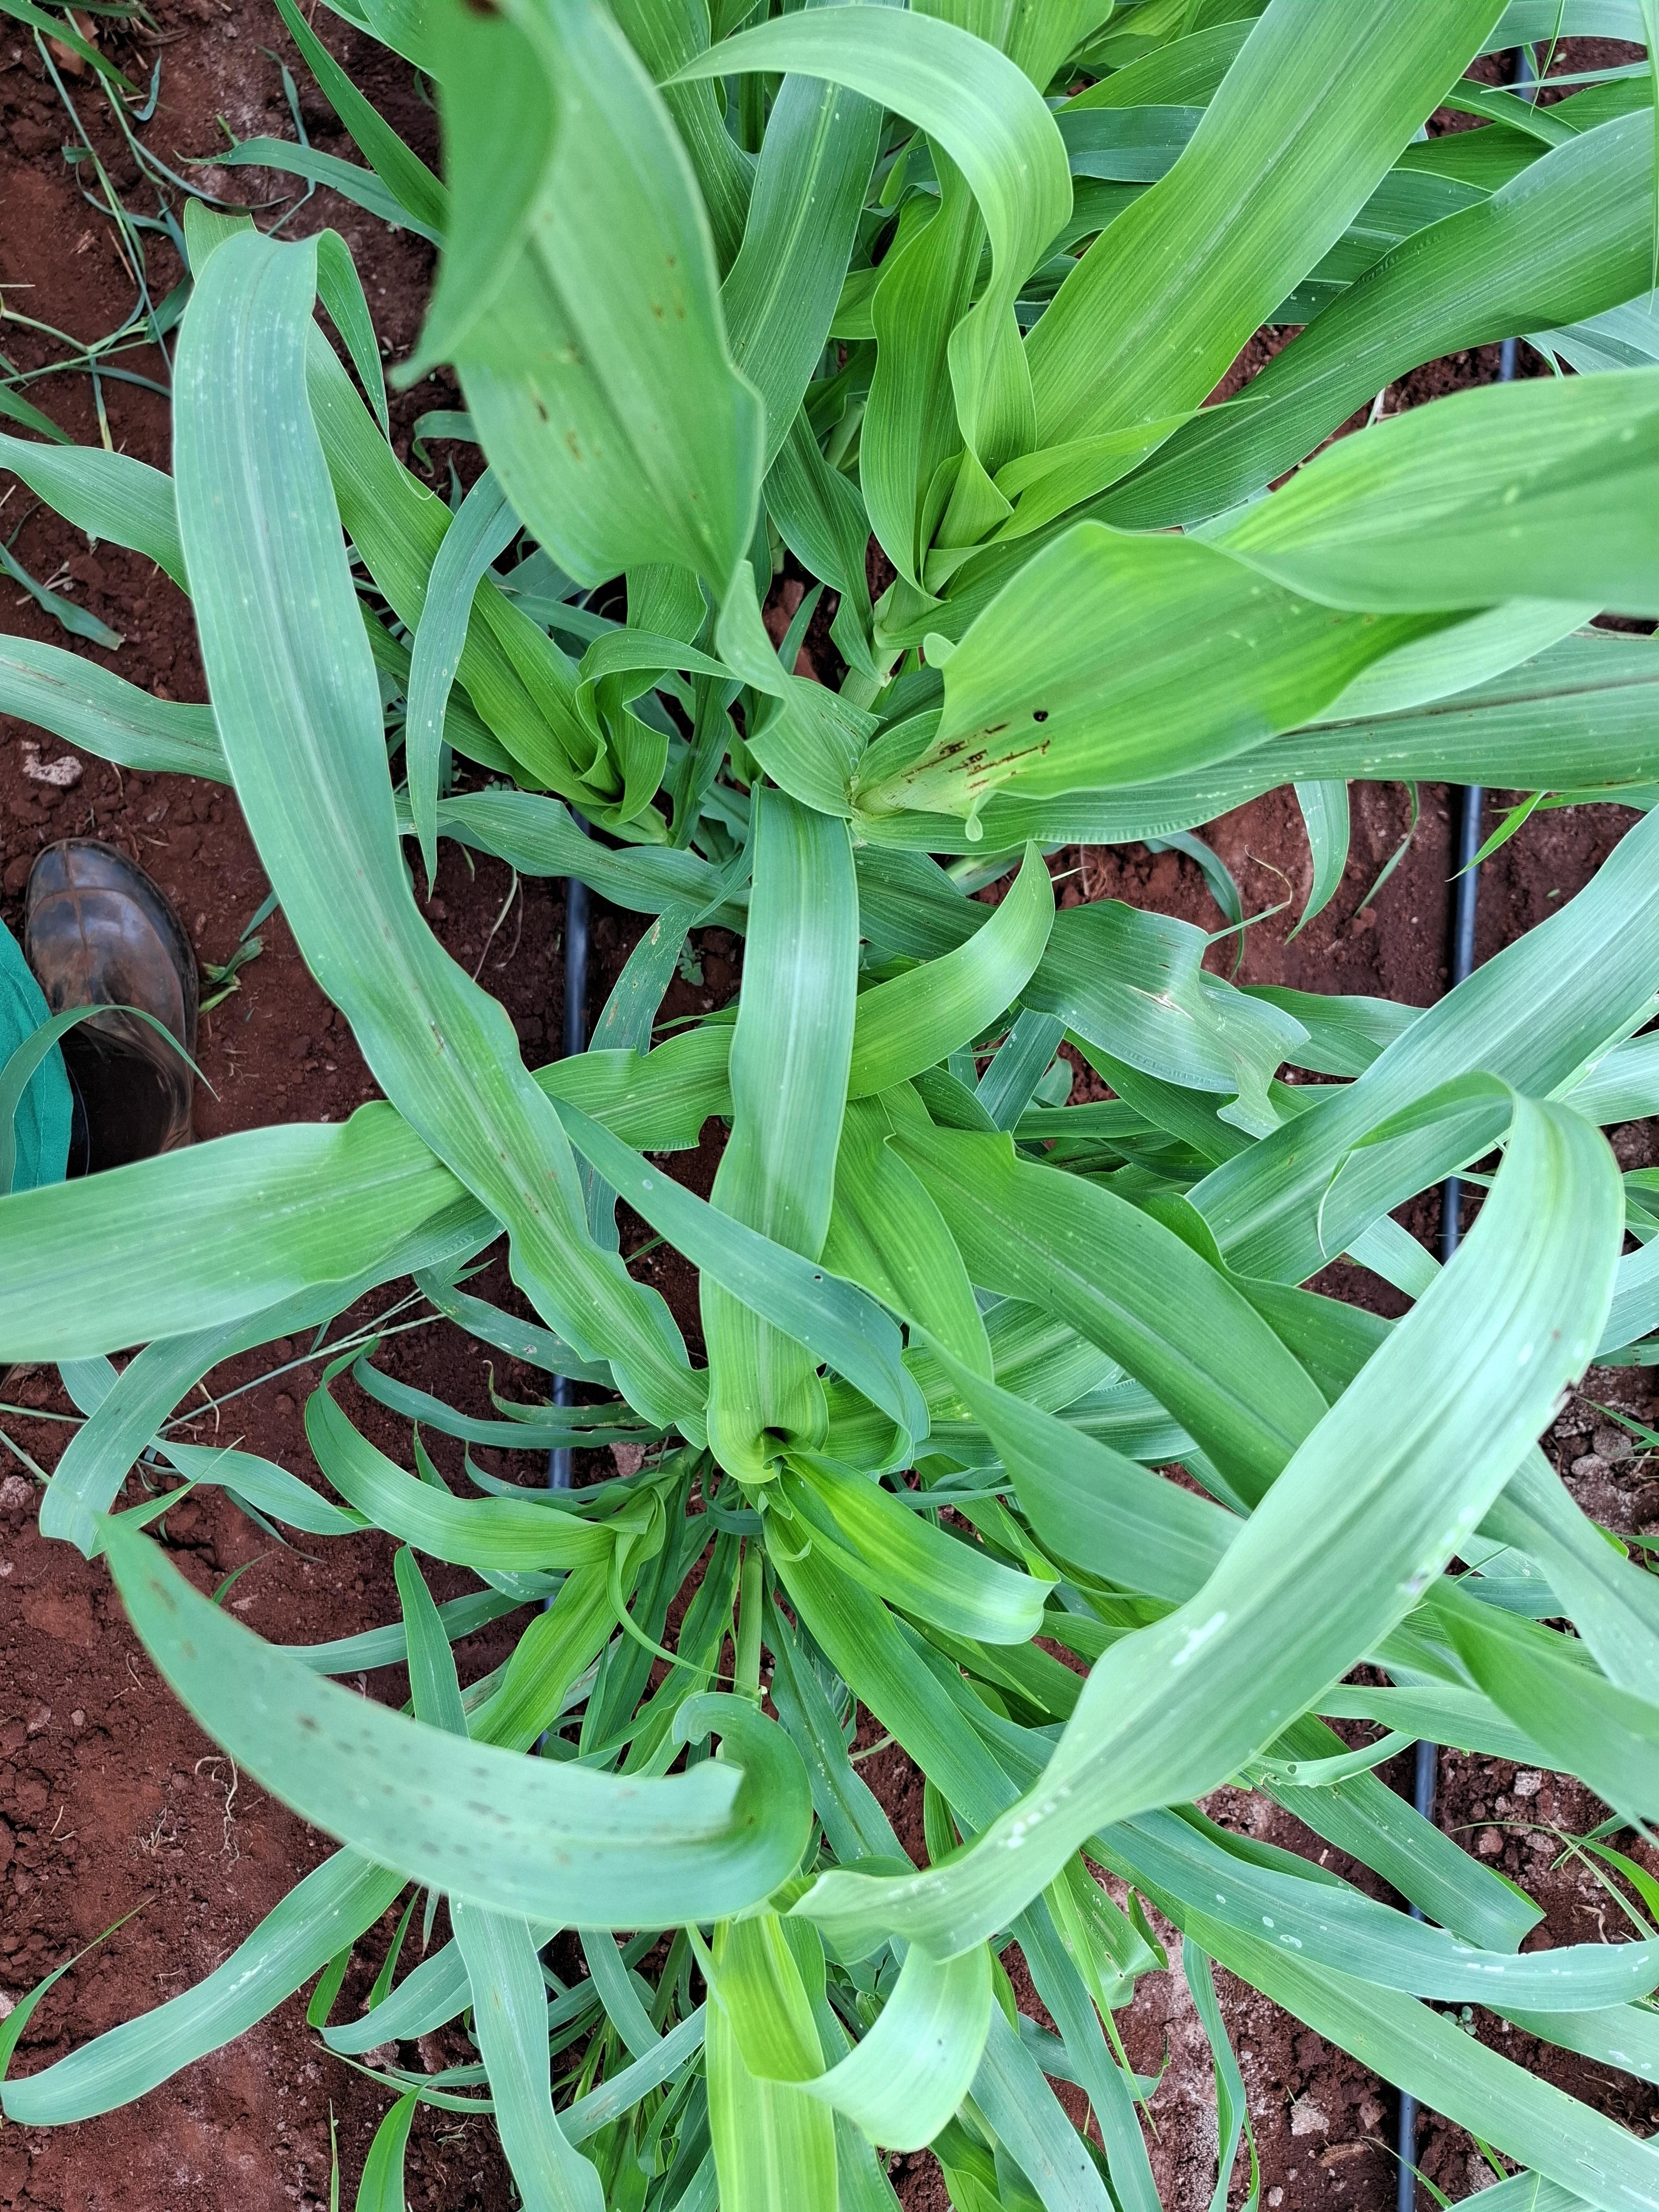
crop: pearl millet
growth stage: elongation stem
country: Kenya
